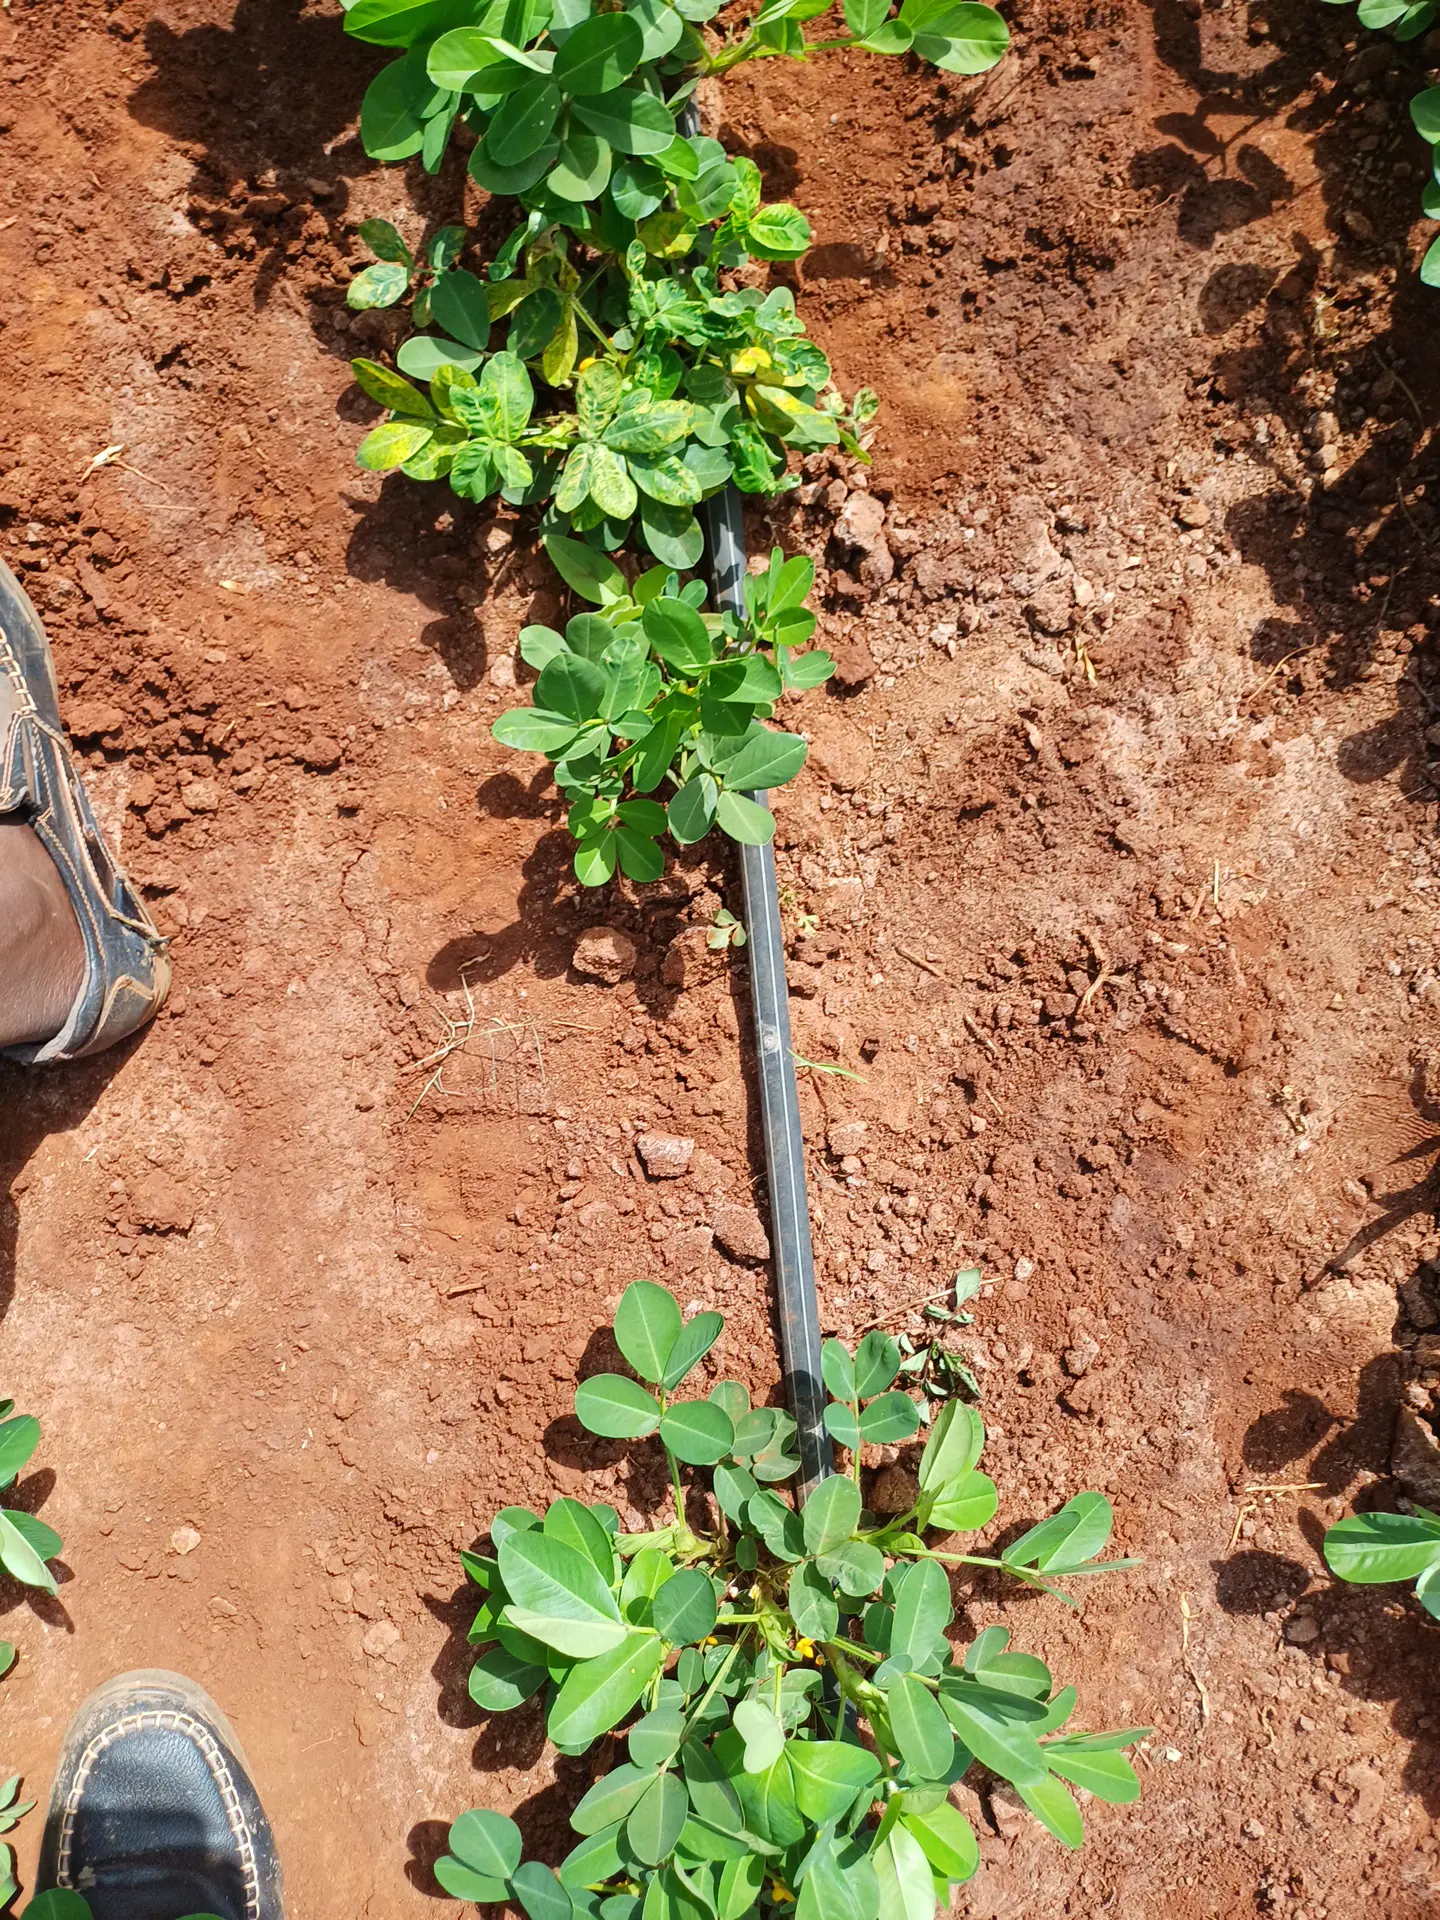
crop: groundnut
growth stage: vegetative
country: Kenya
